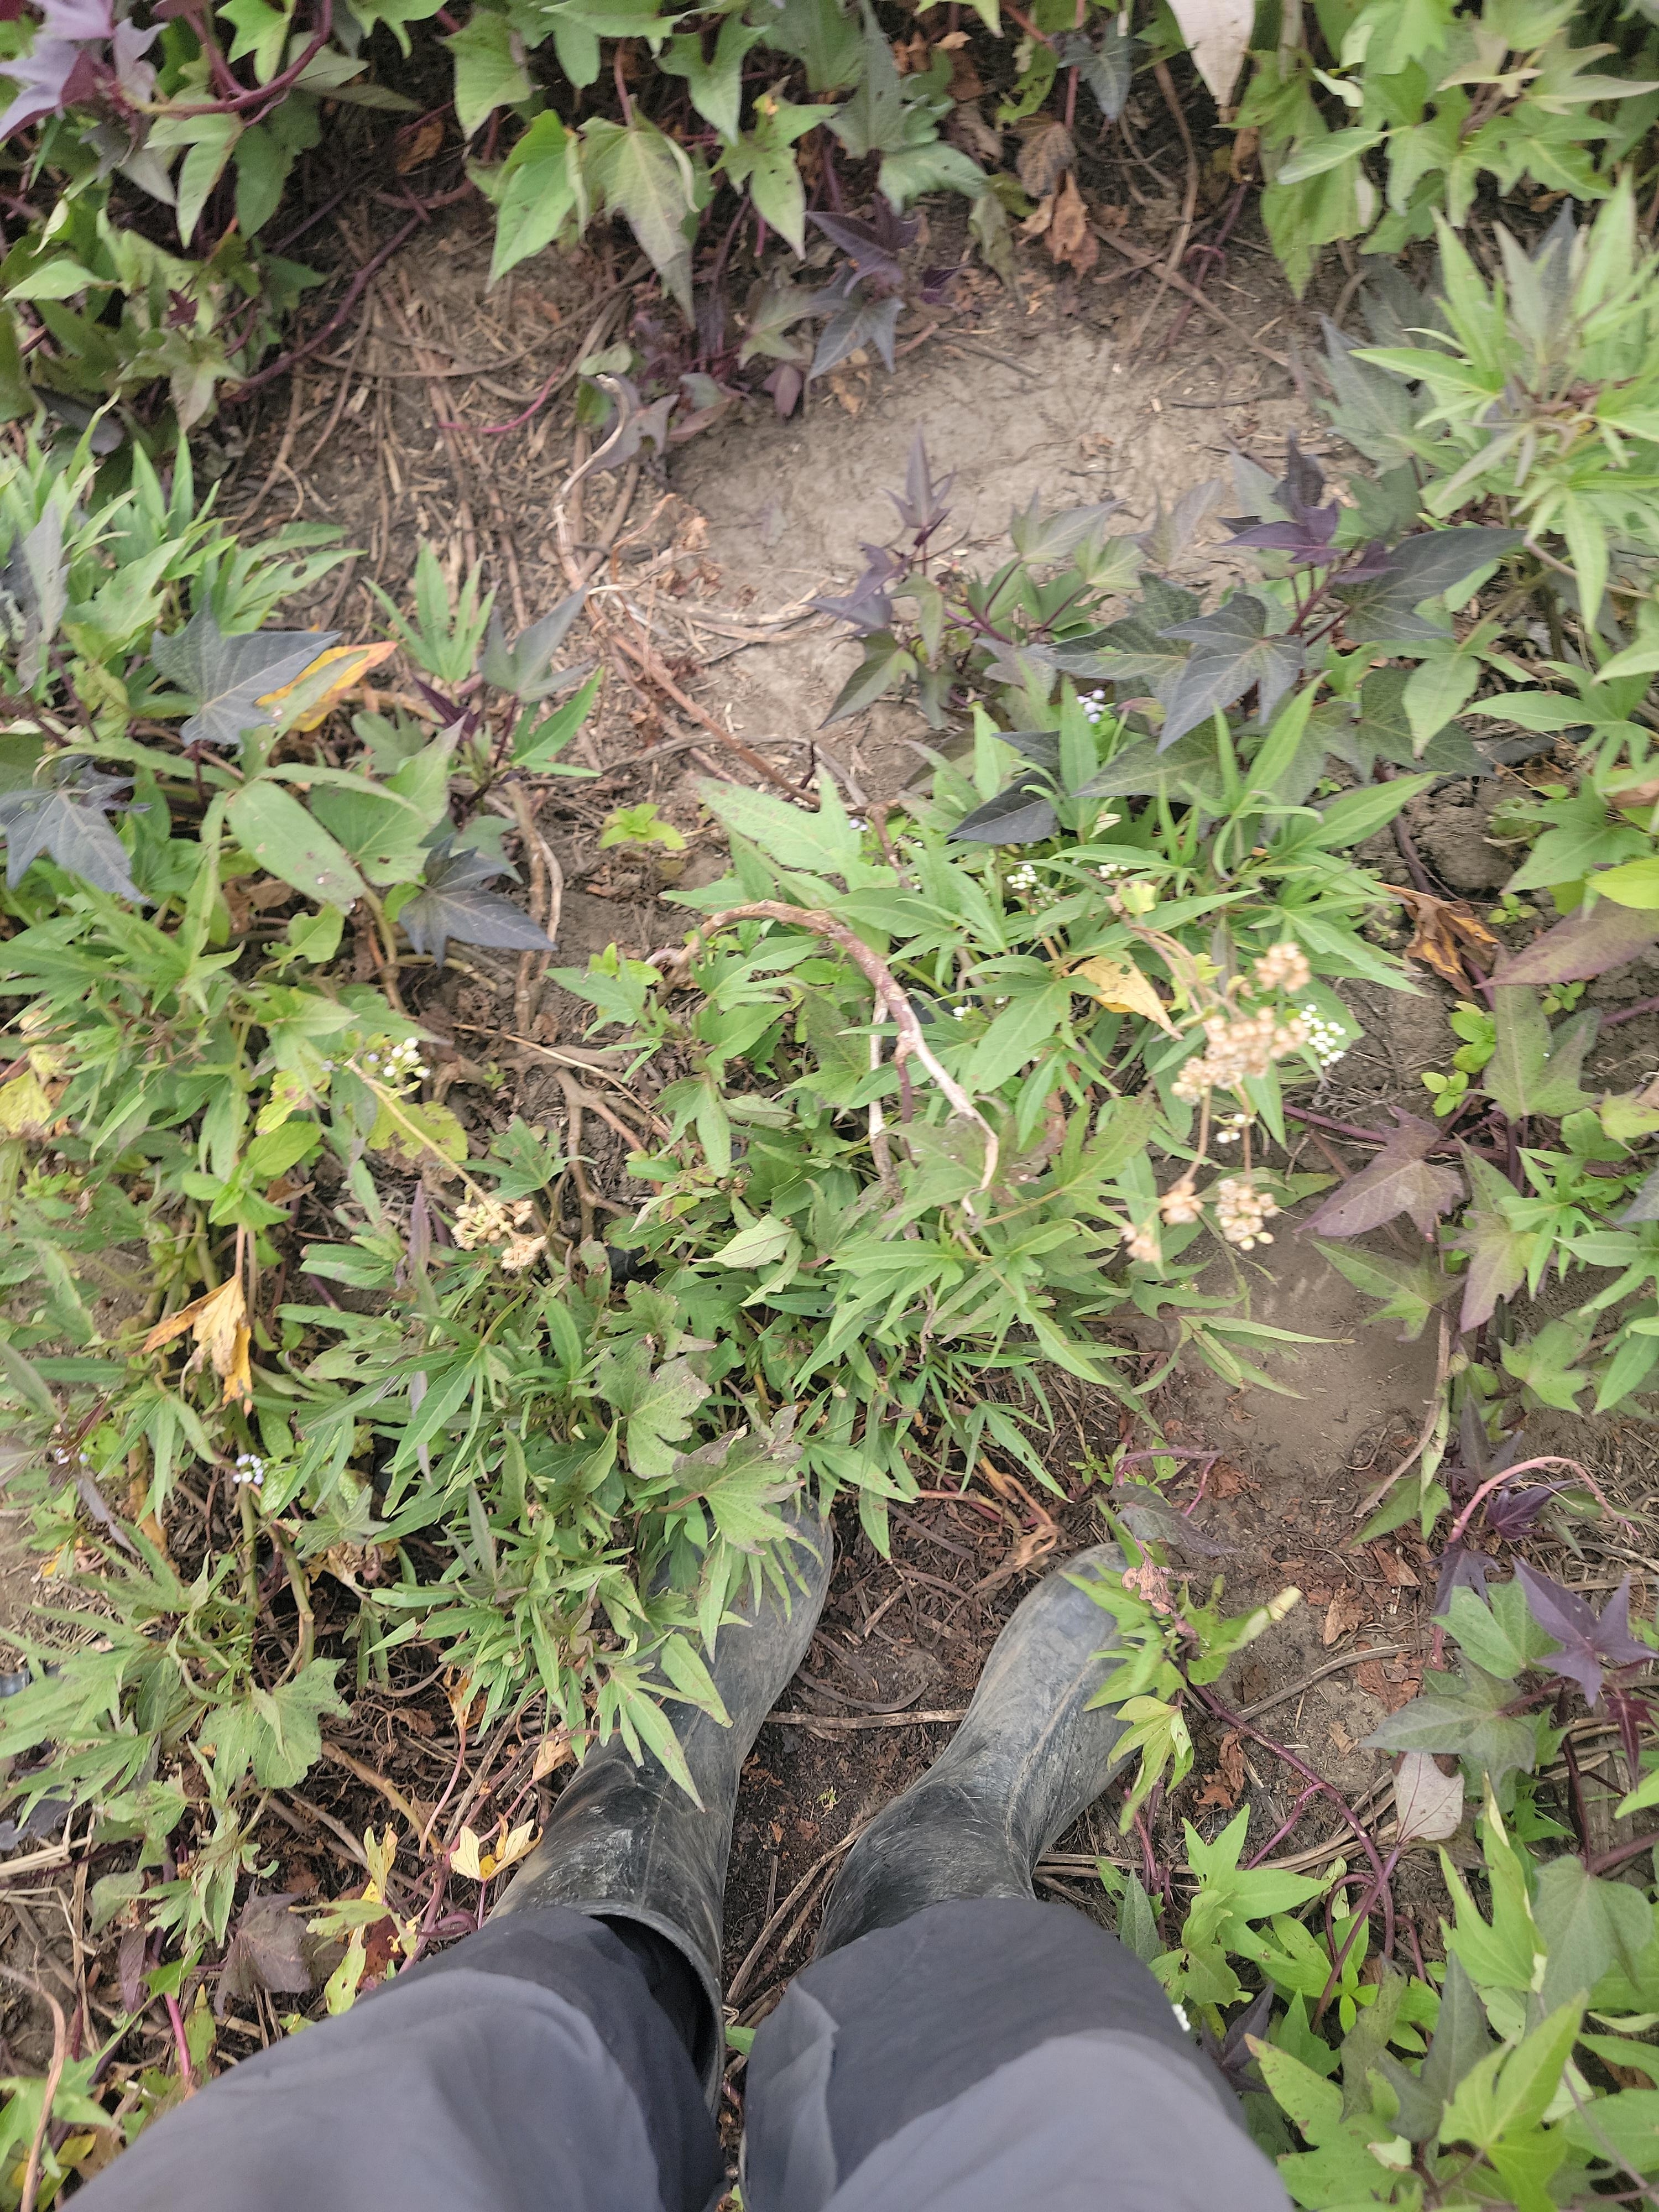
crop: sweet potato
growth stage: flowering
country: Tanzania
